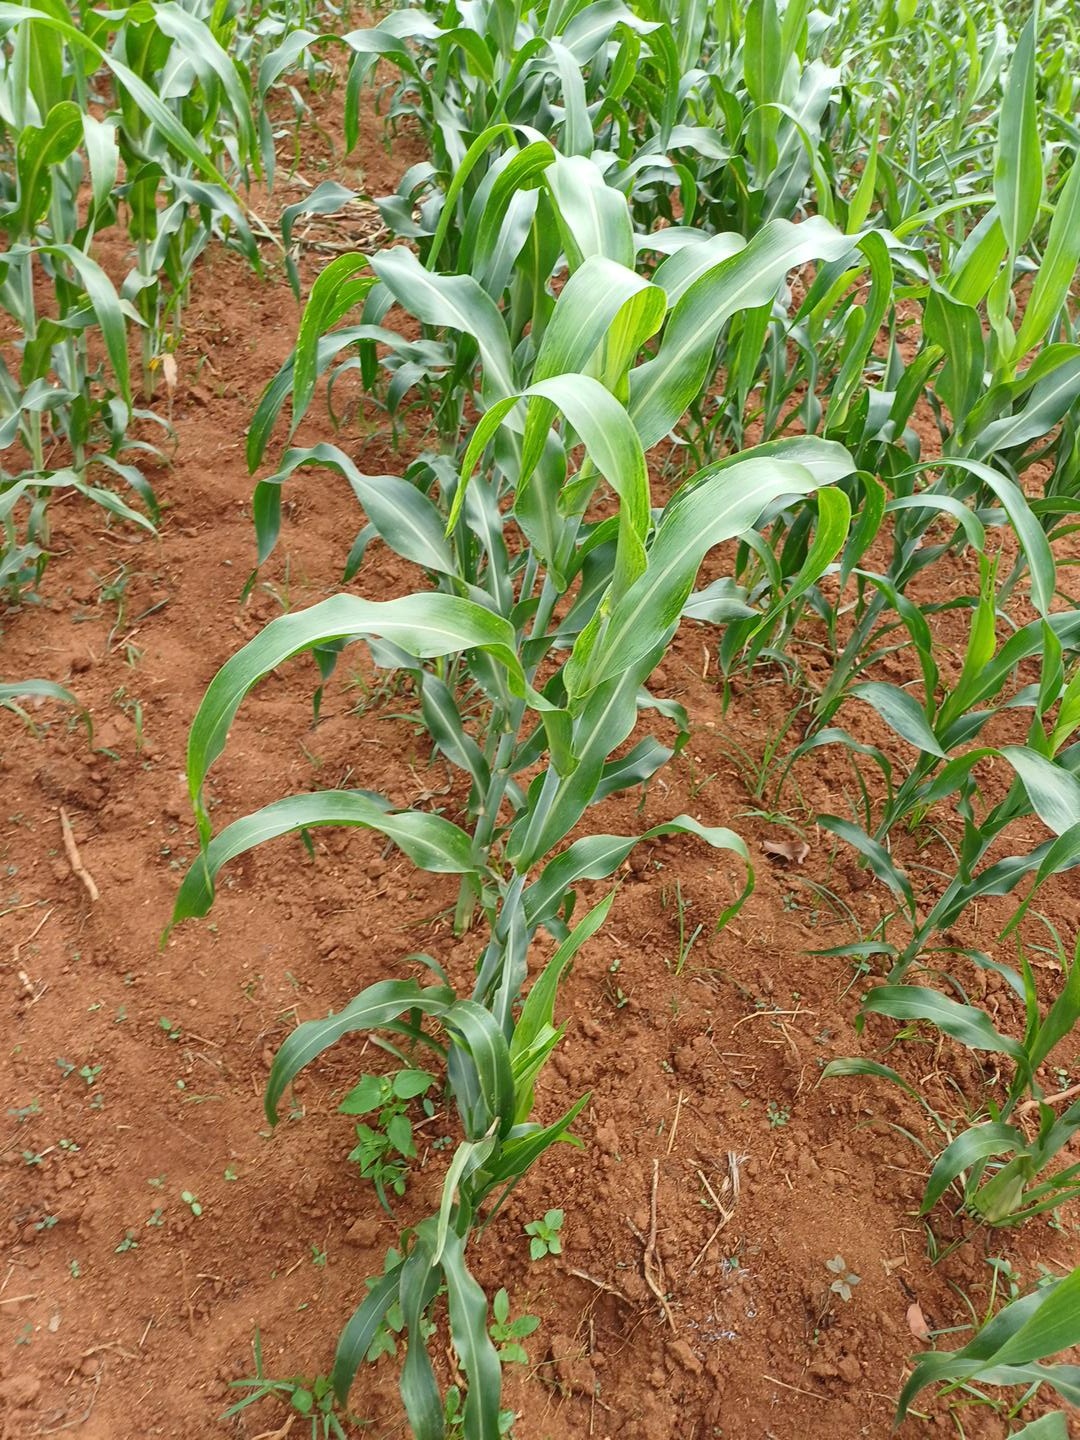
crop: sorghum
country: Kenya
